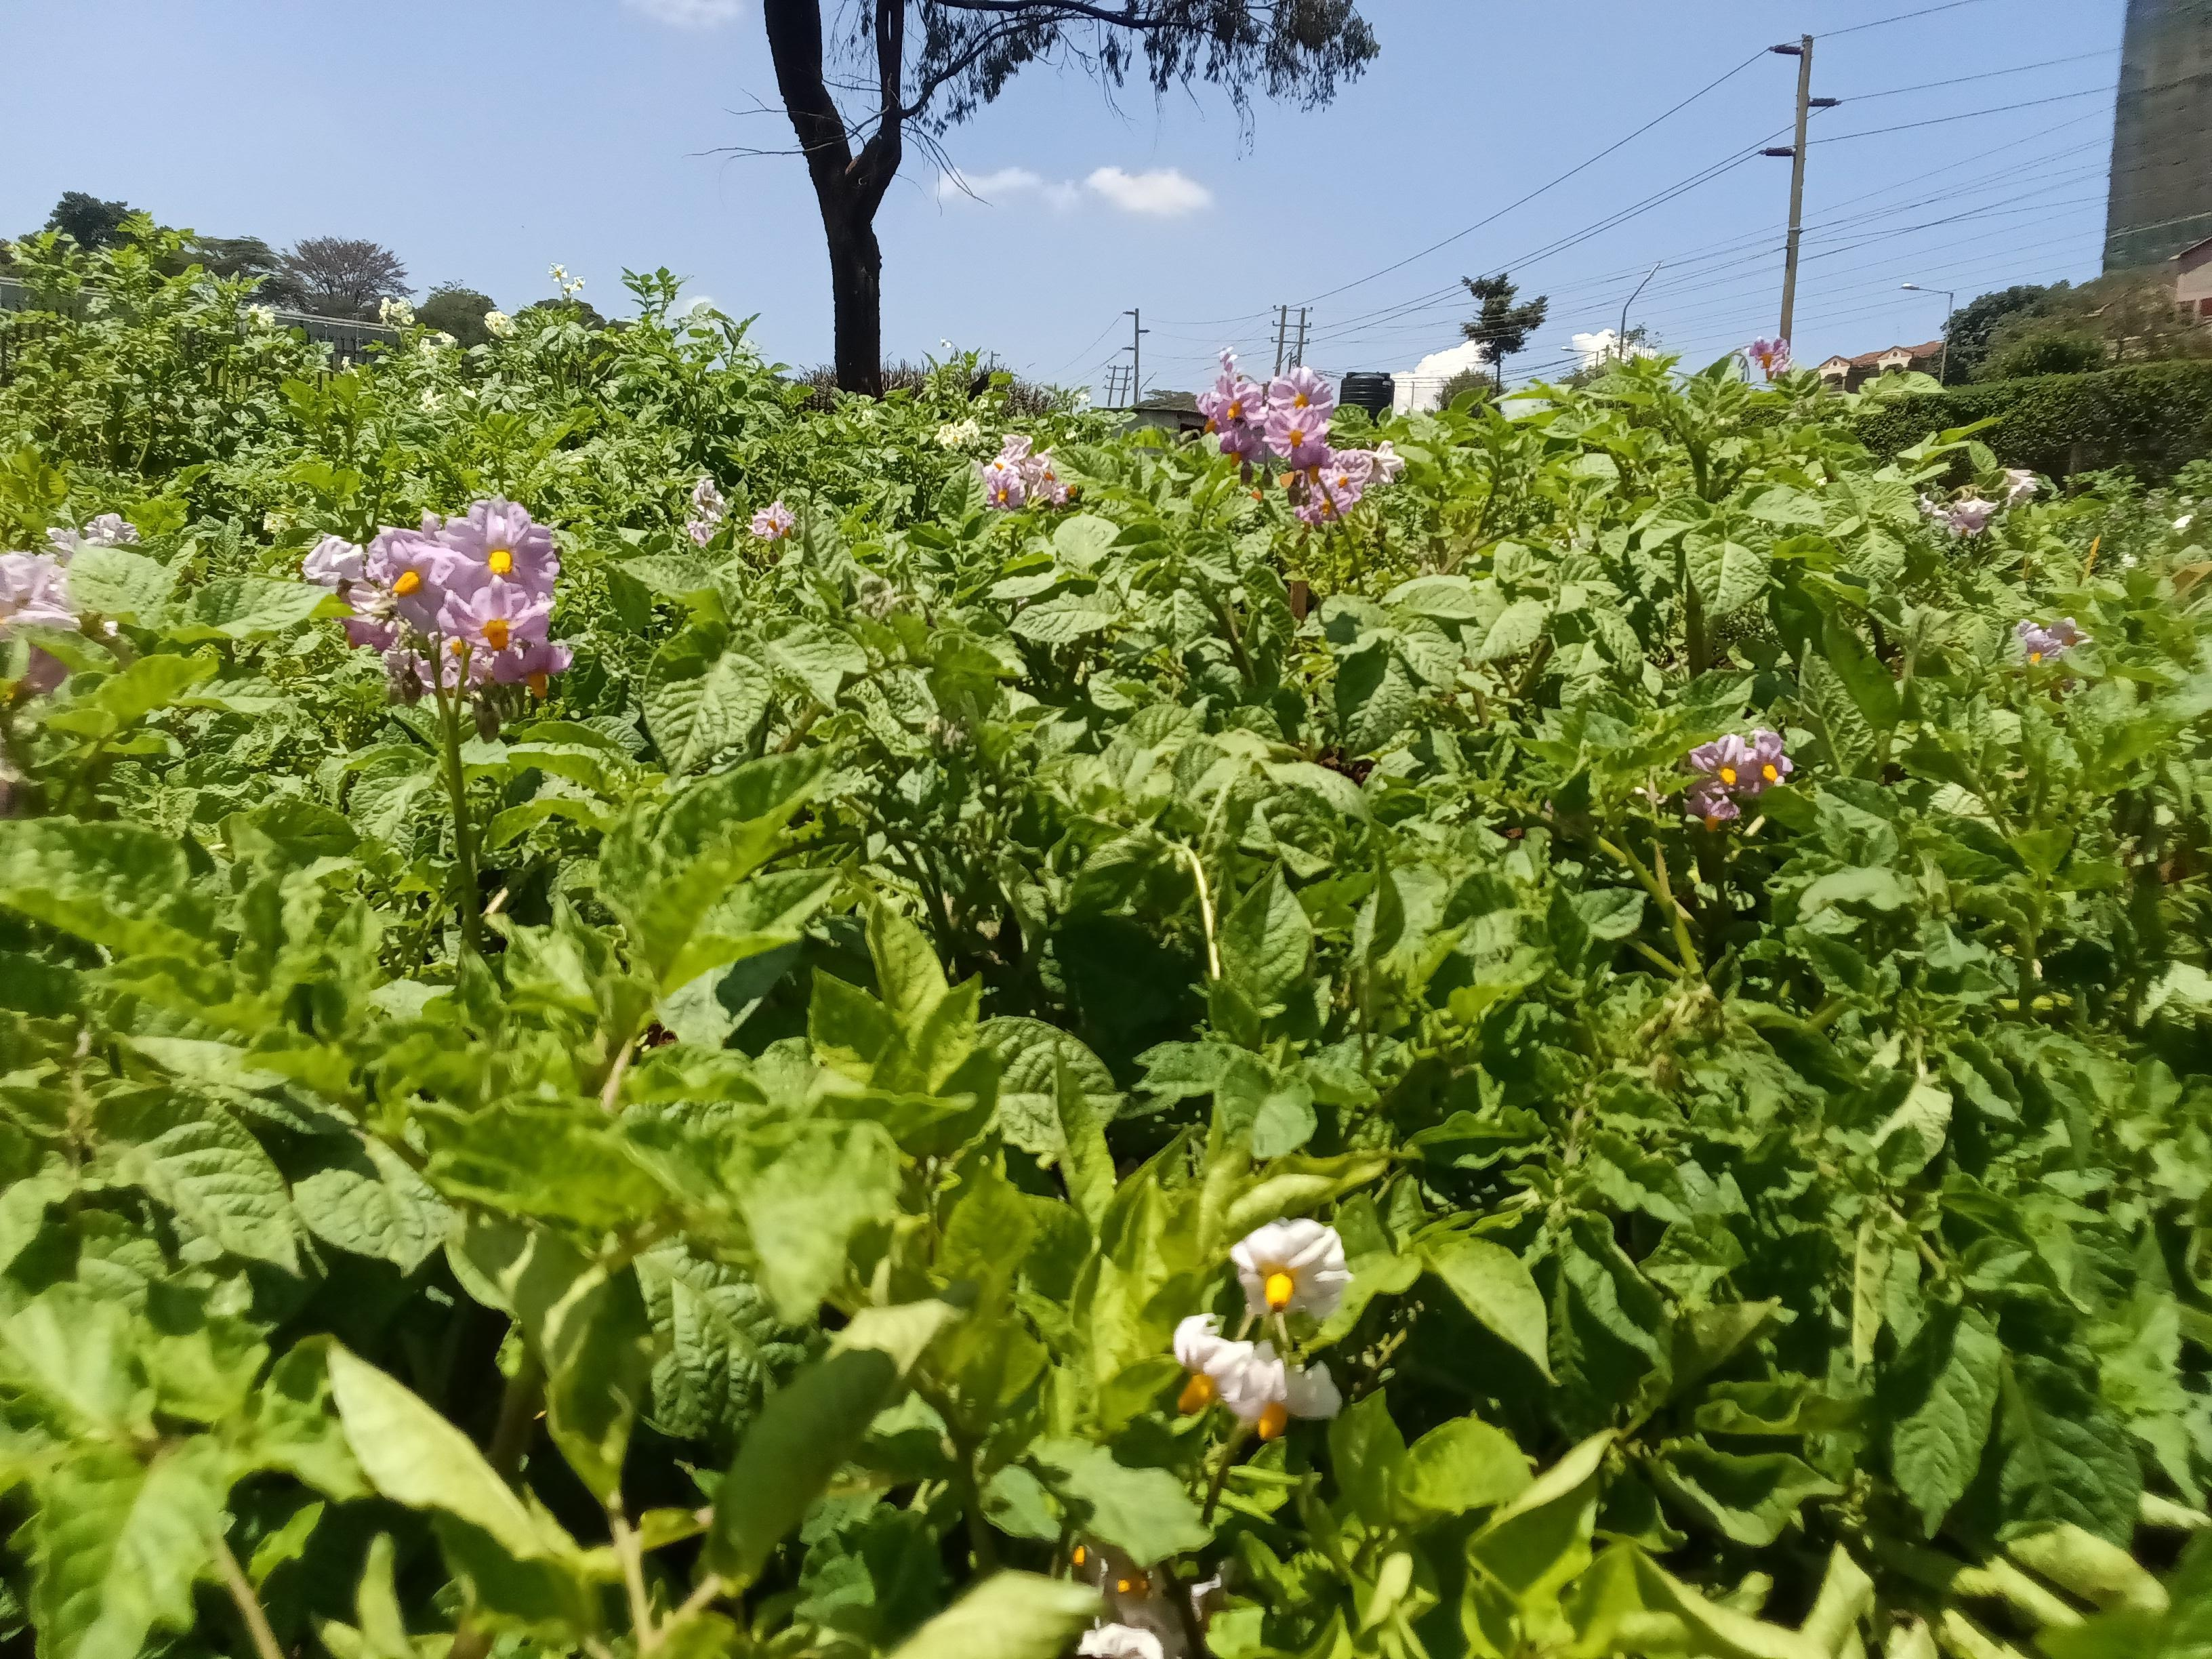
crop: potato
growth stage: flowering
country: Kenya
